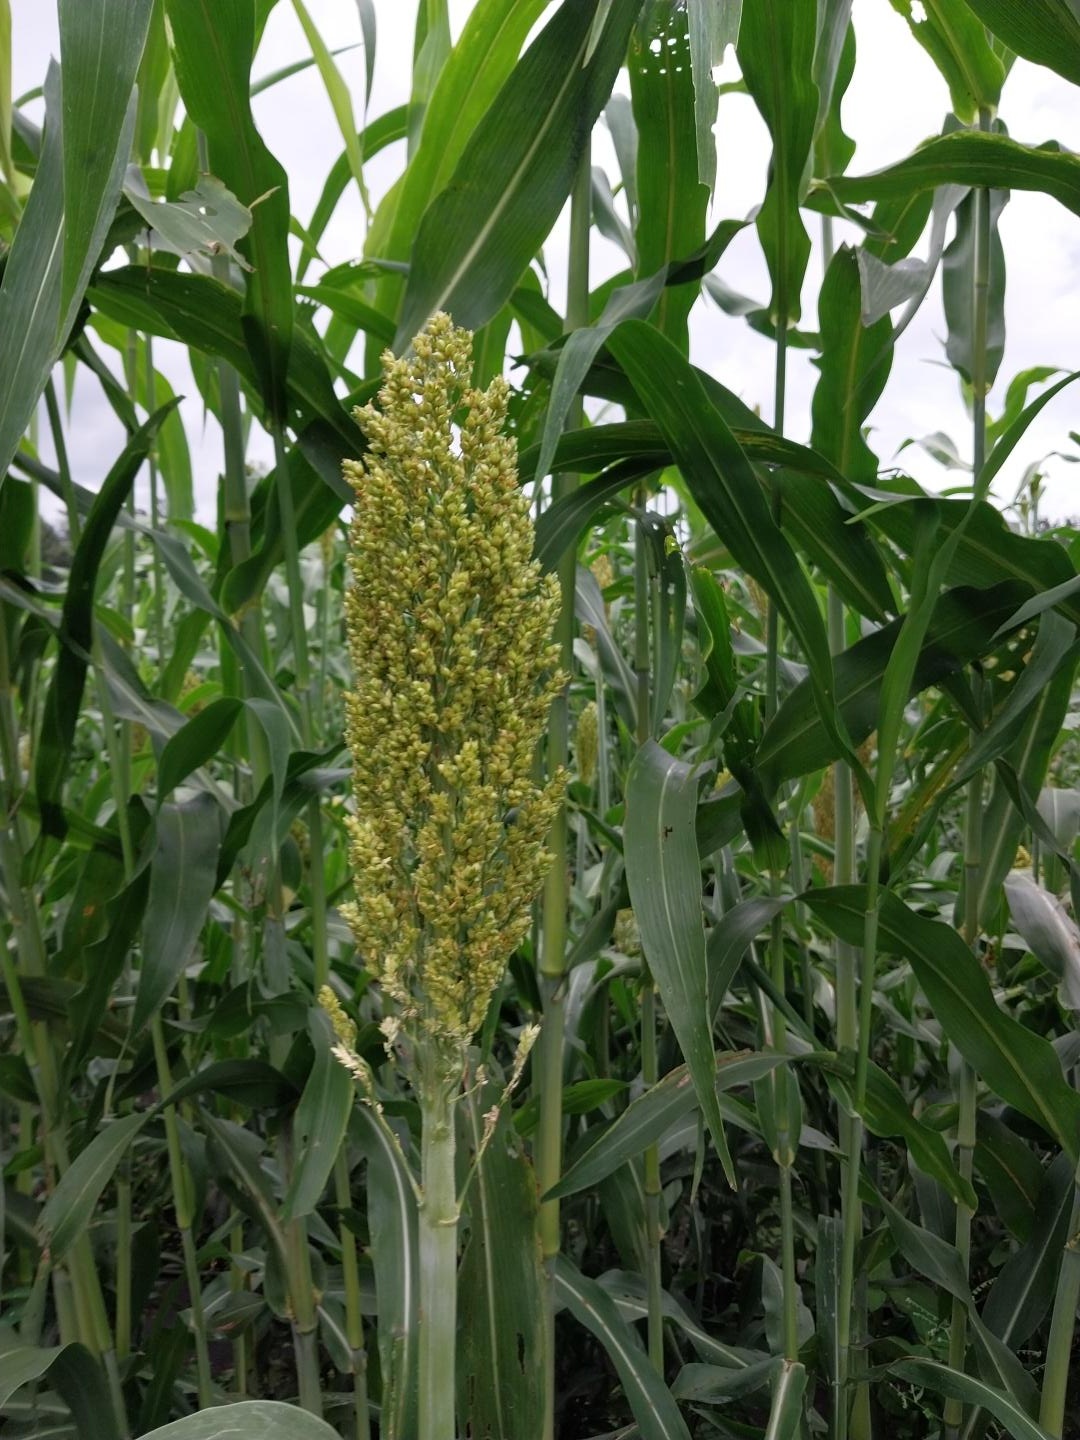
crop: sorghum
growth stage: heading tuber
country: Tanzania
